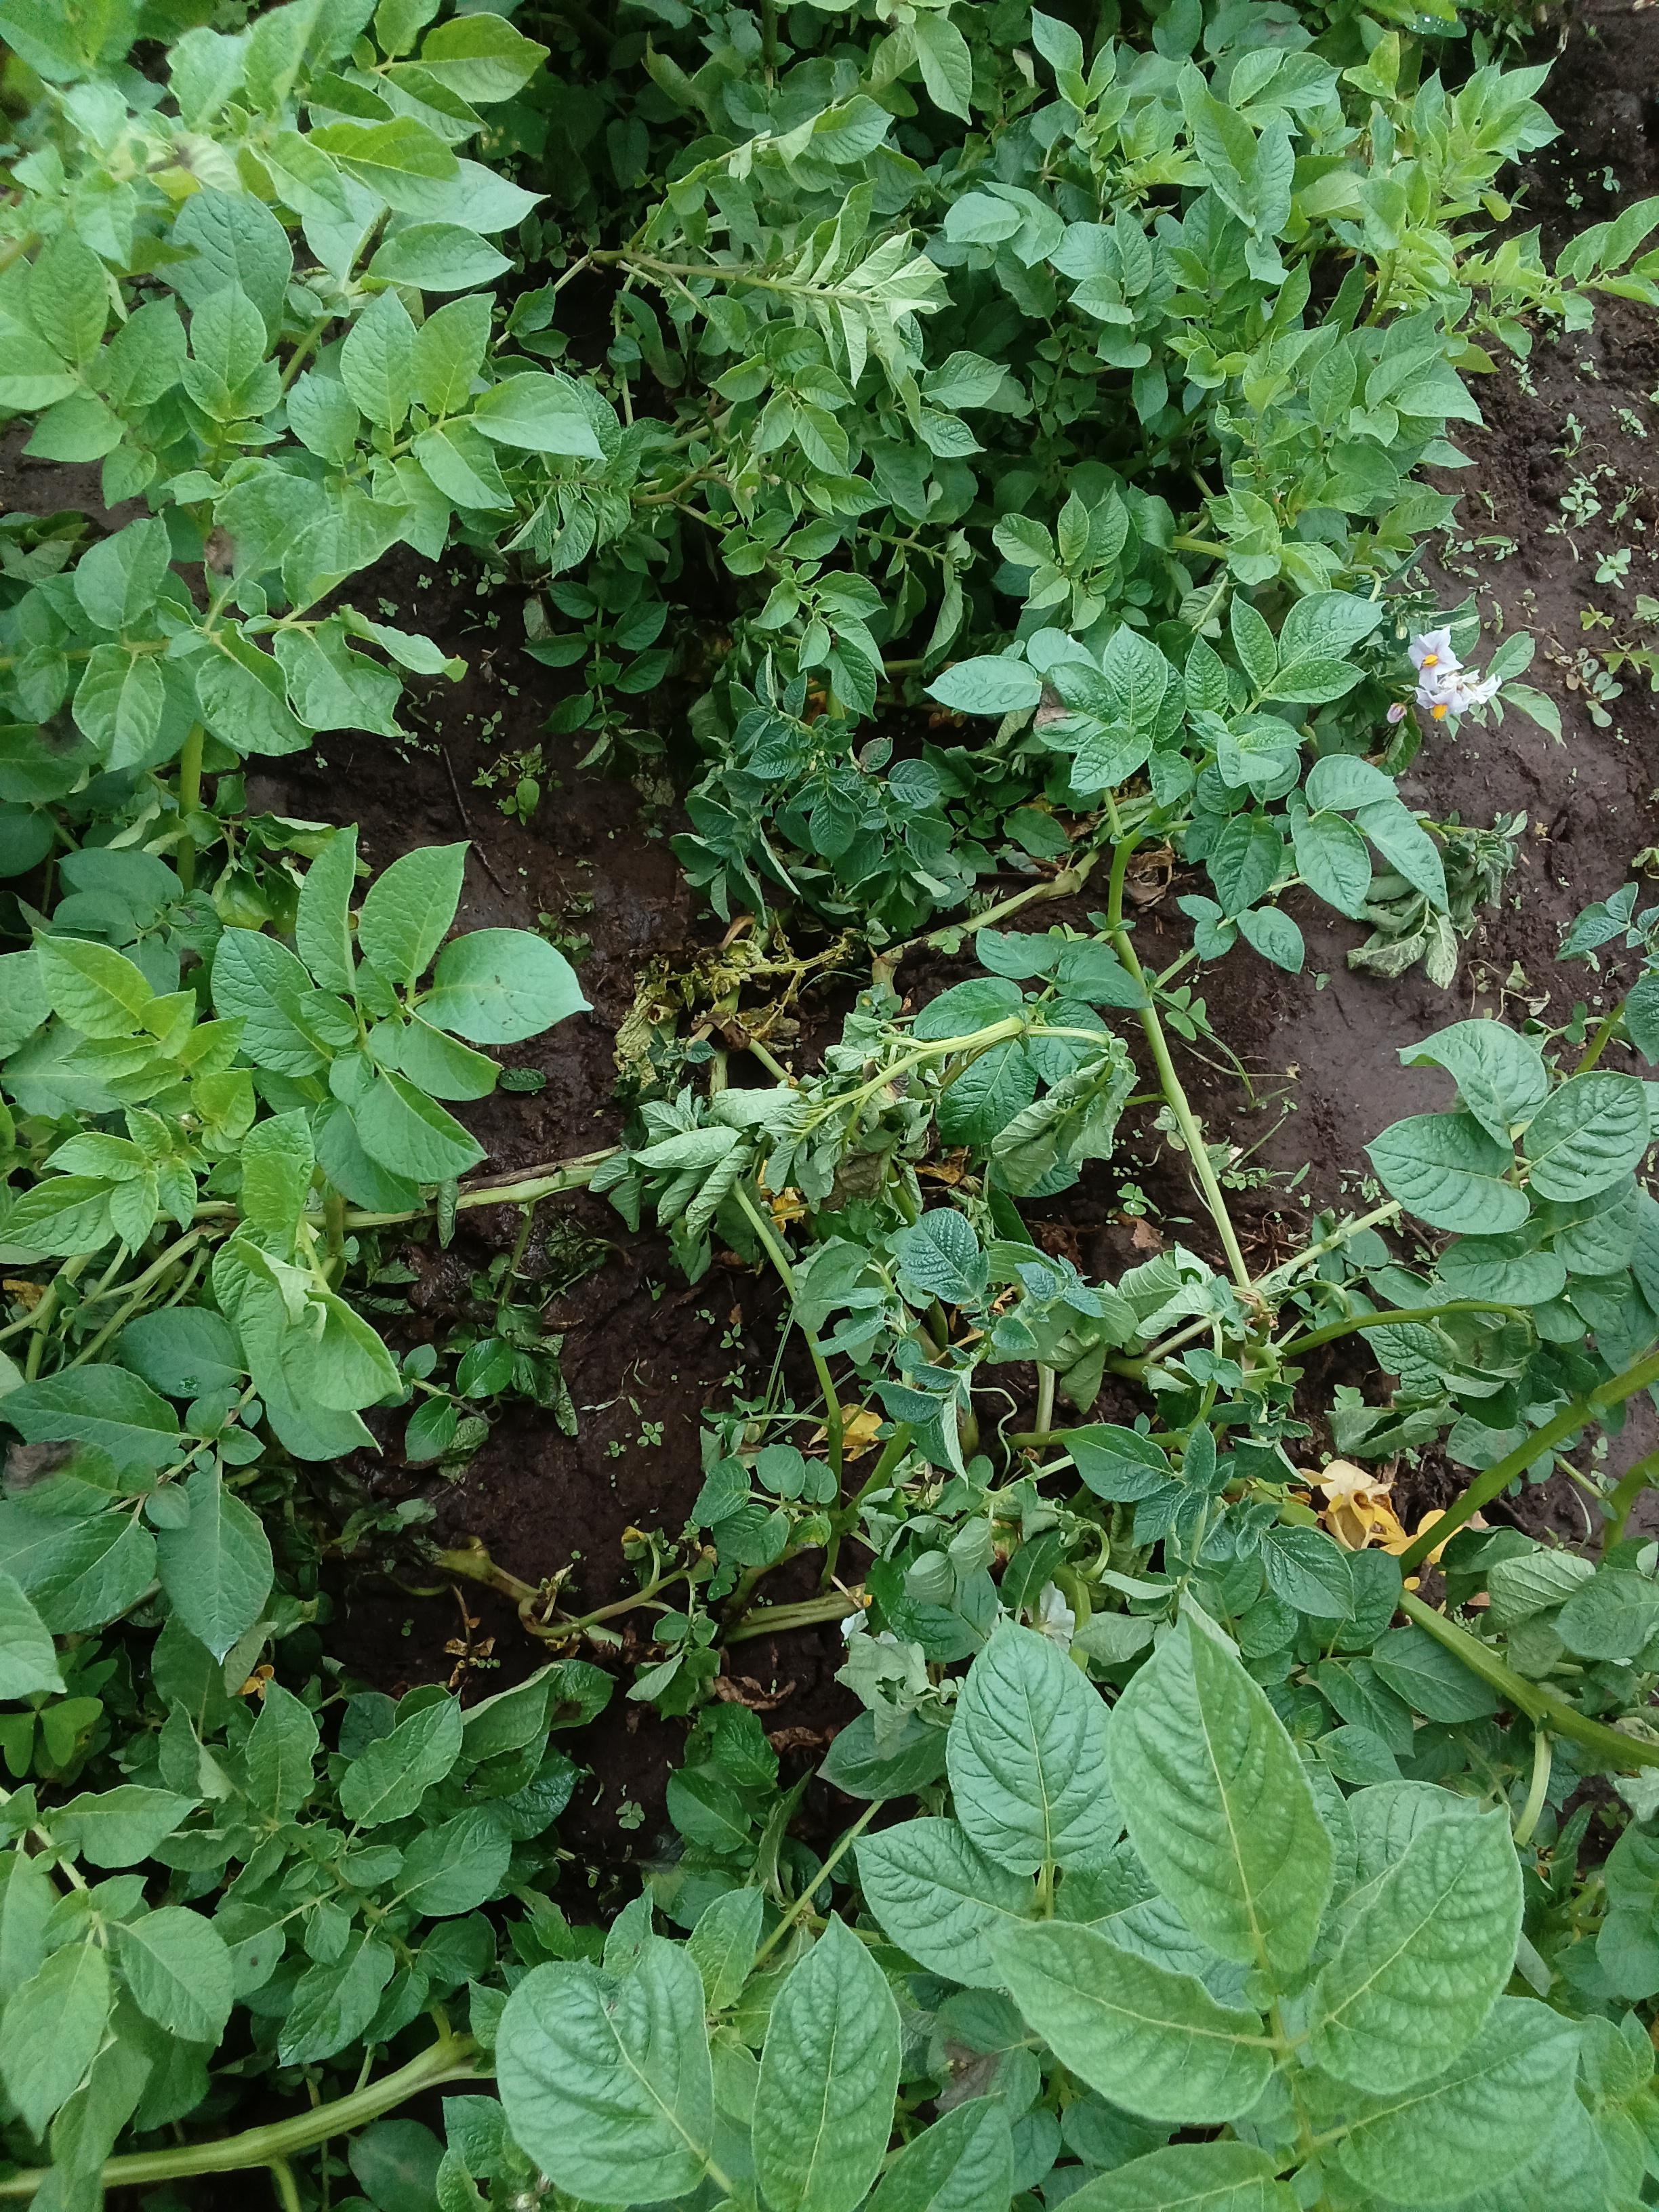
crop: potato
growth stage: vegetative
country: Kenya
